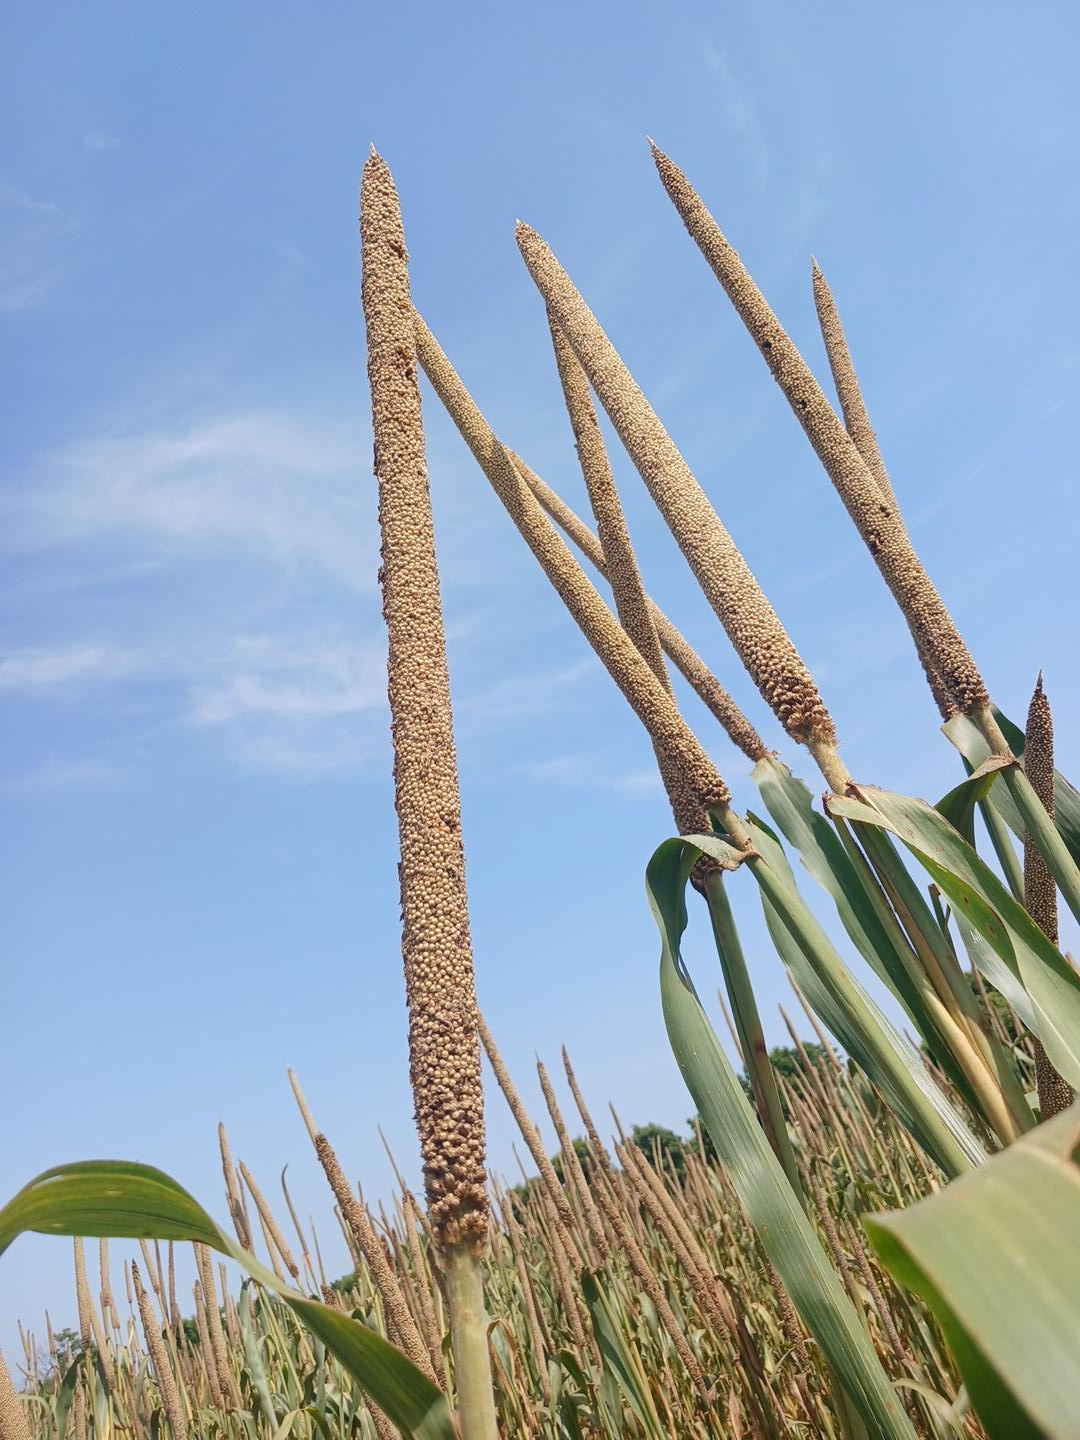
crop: pearl millet
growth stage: maturity
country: Senegal
